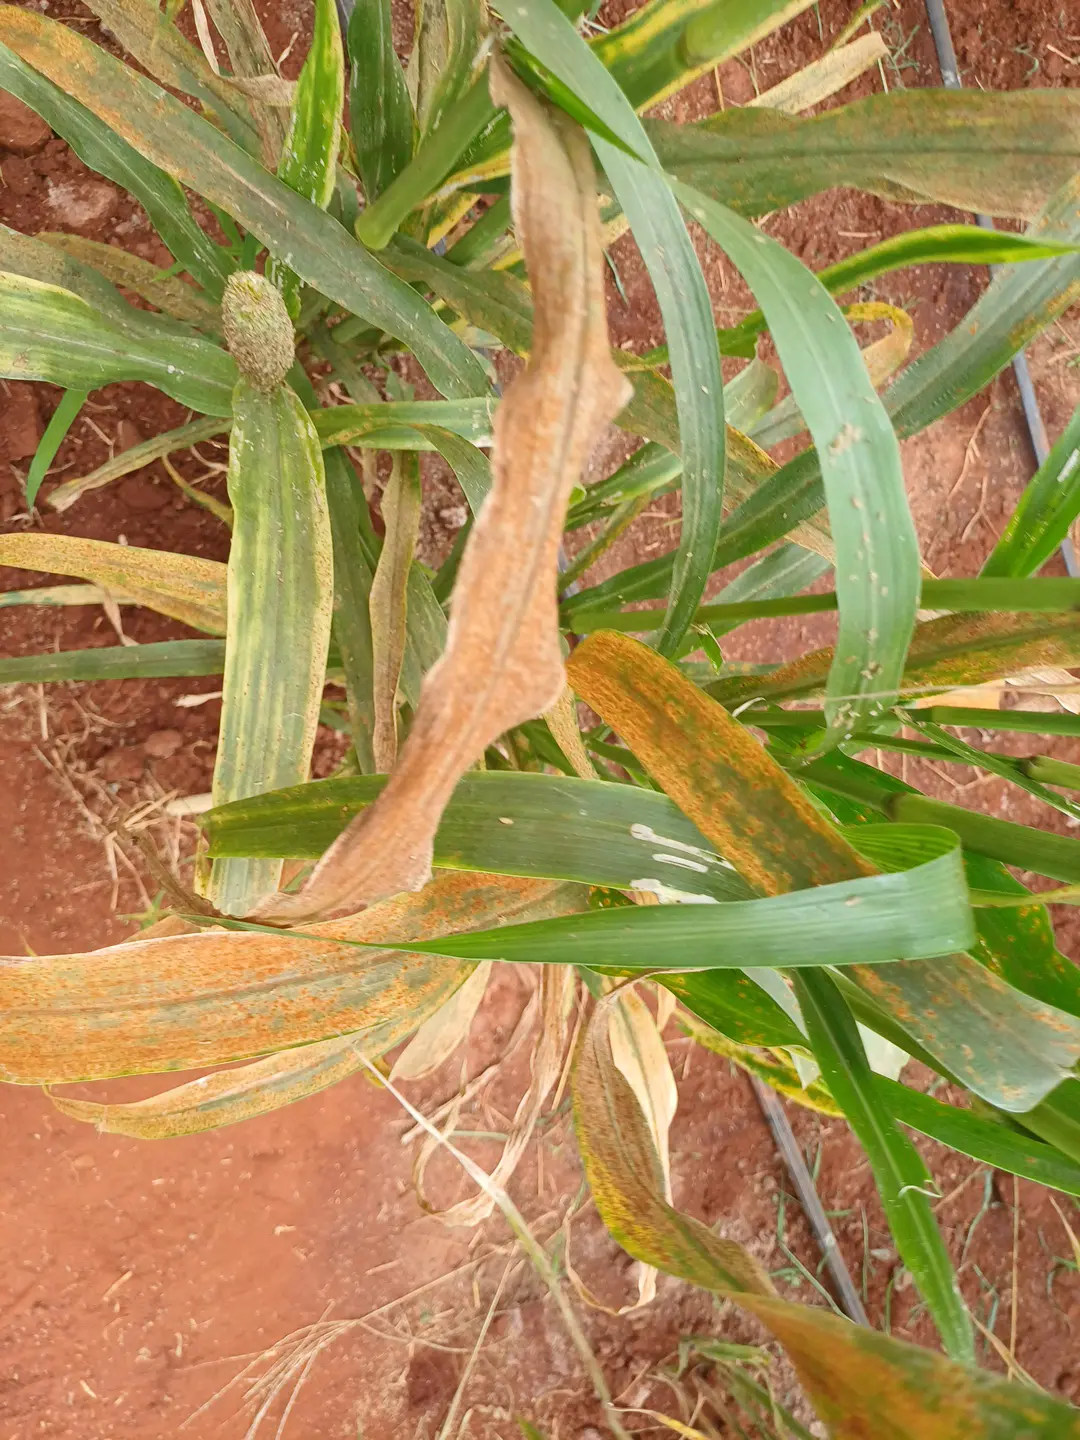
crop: pearl millet
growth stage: filling grain
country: Kenya
